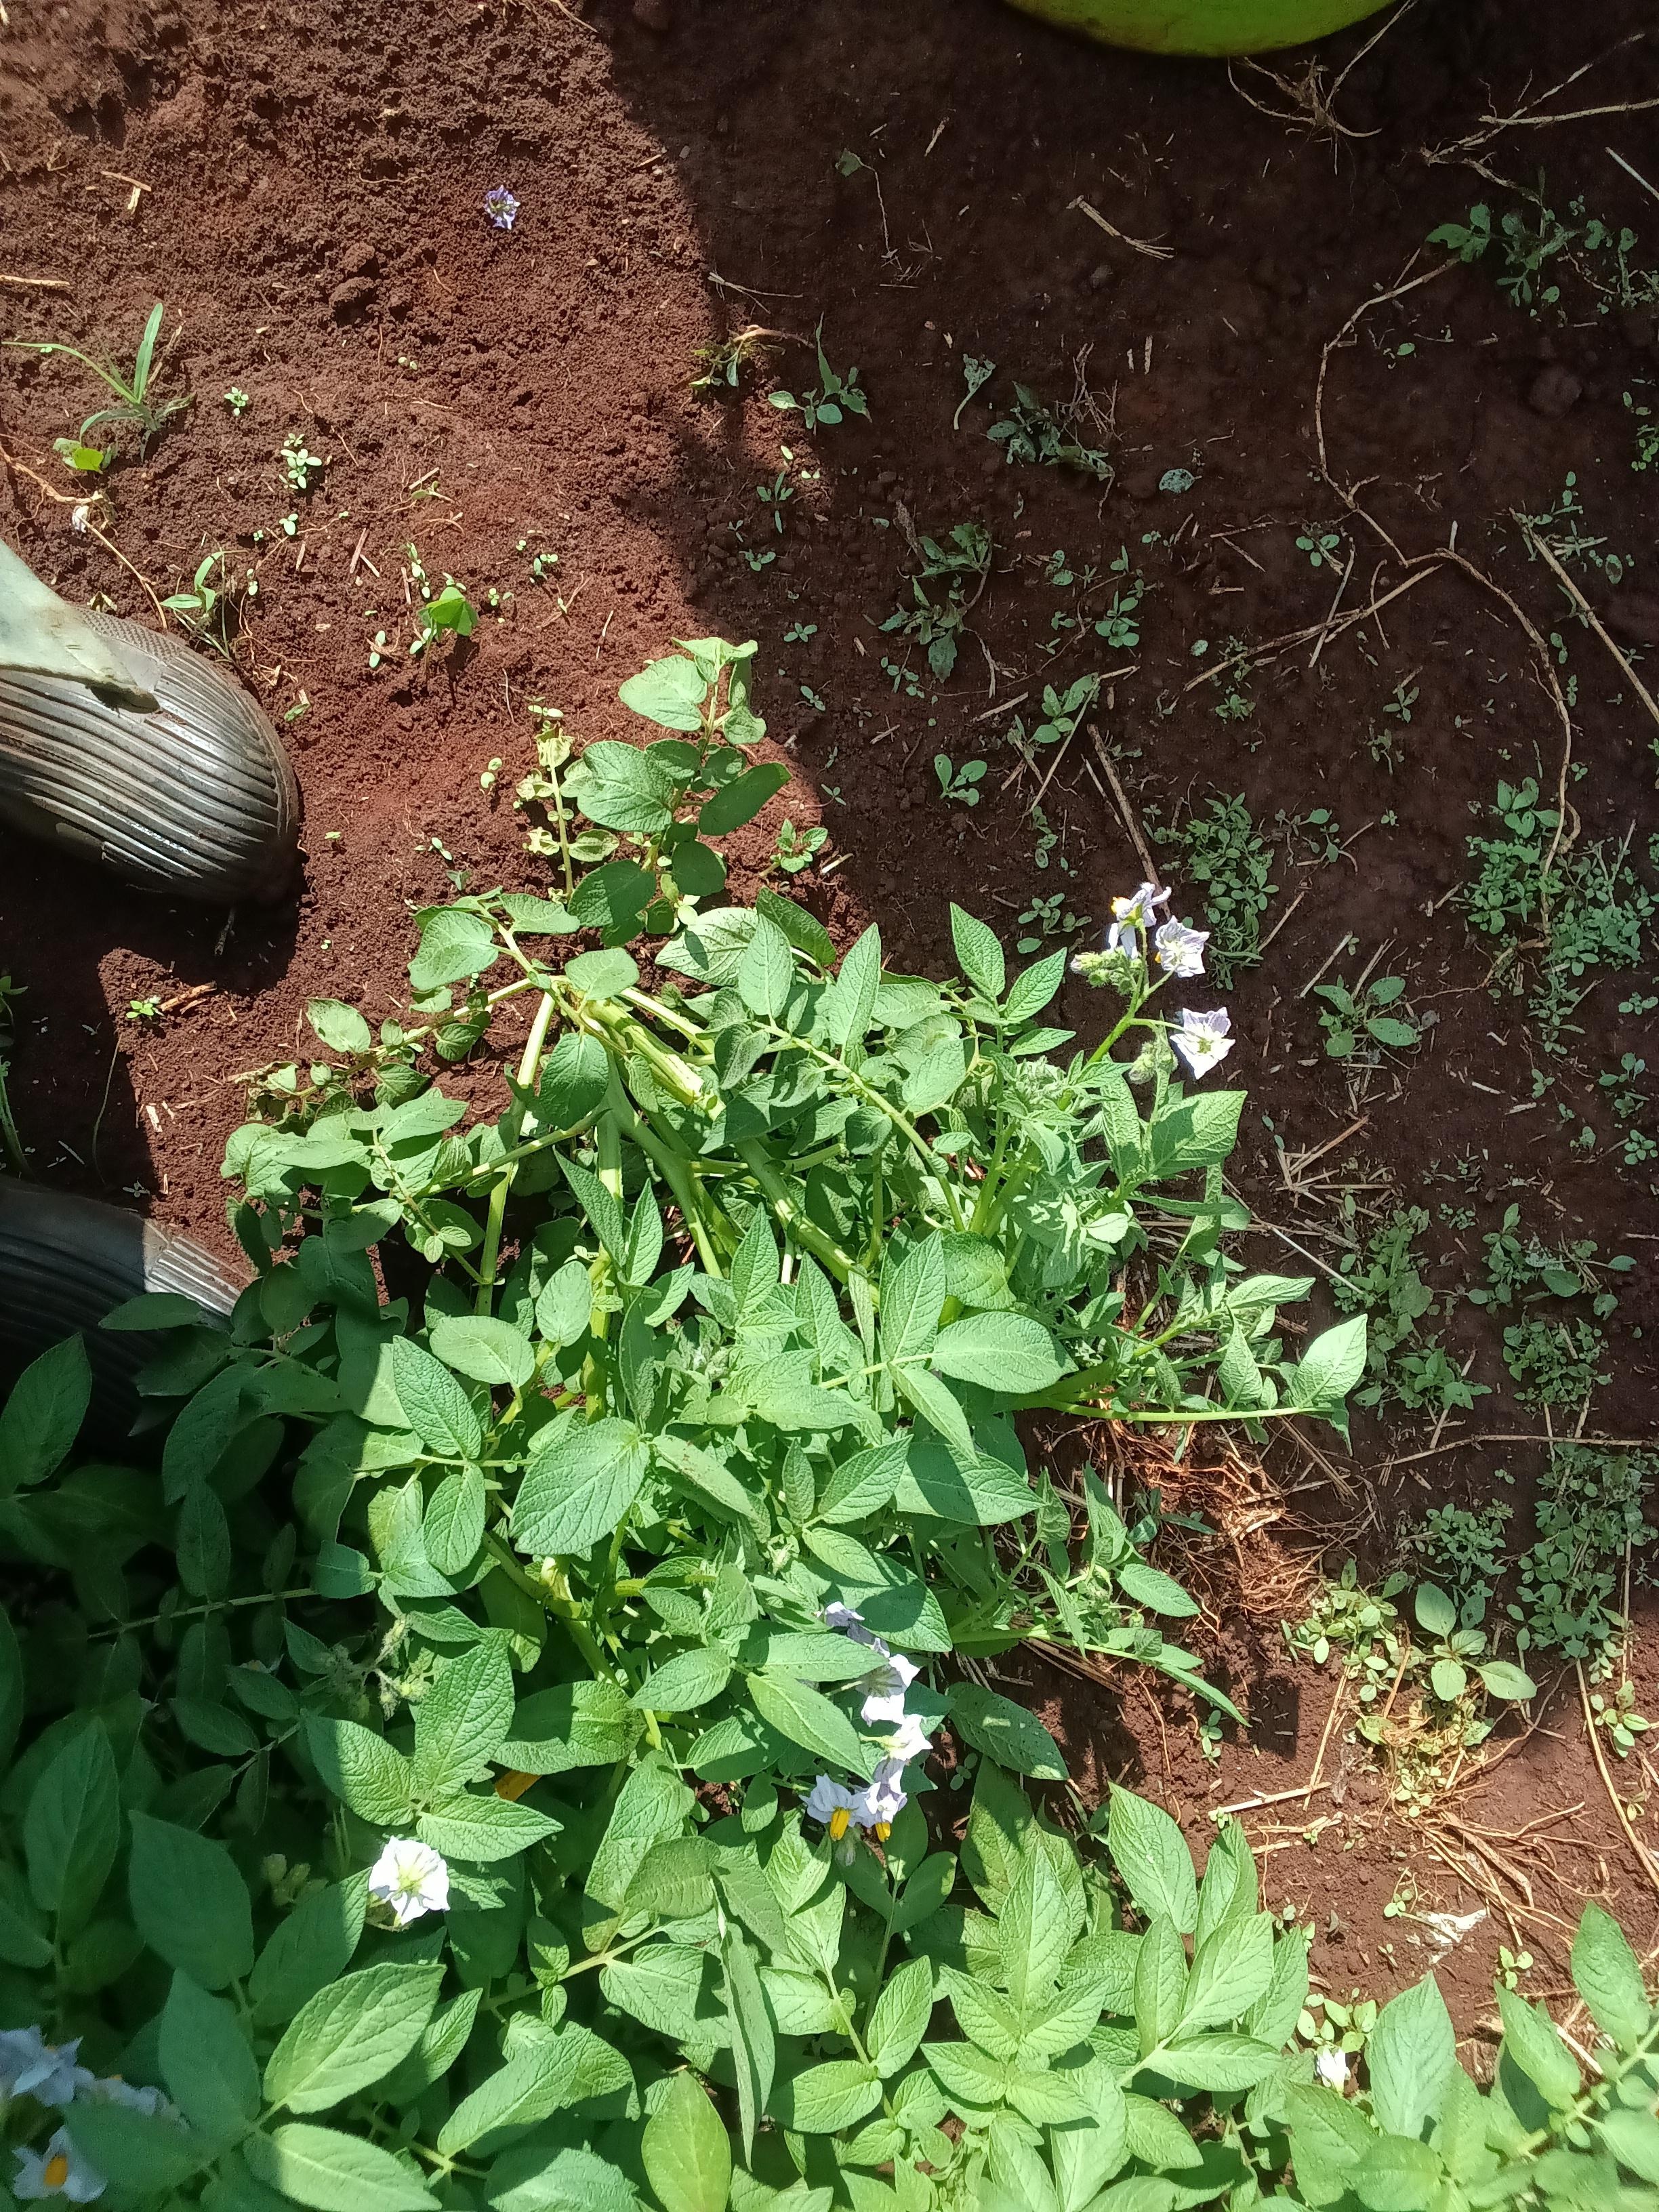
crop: potato
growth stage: flowering
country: Kenya
